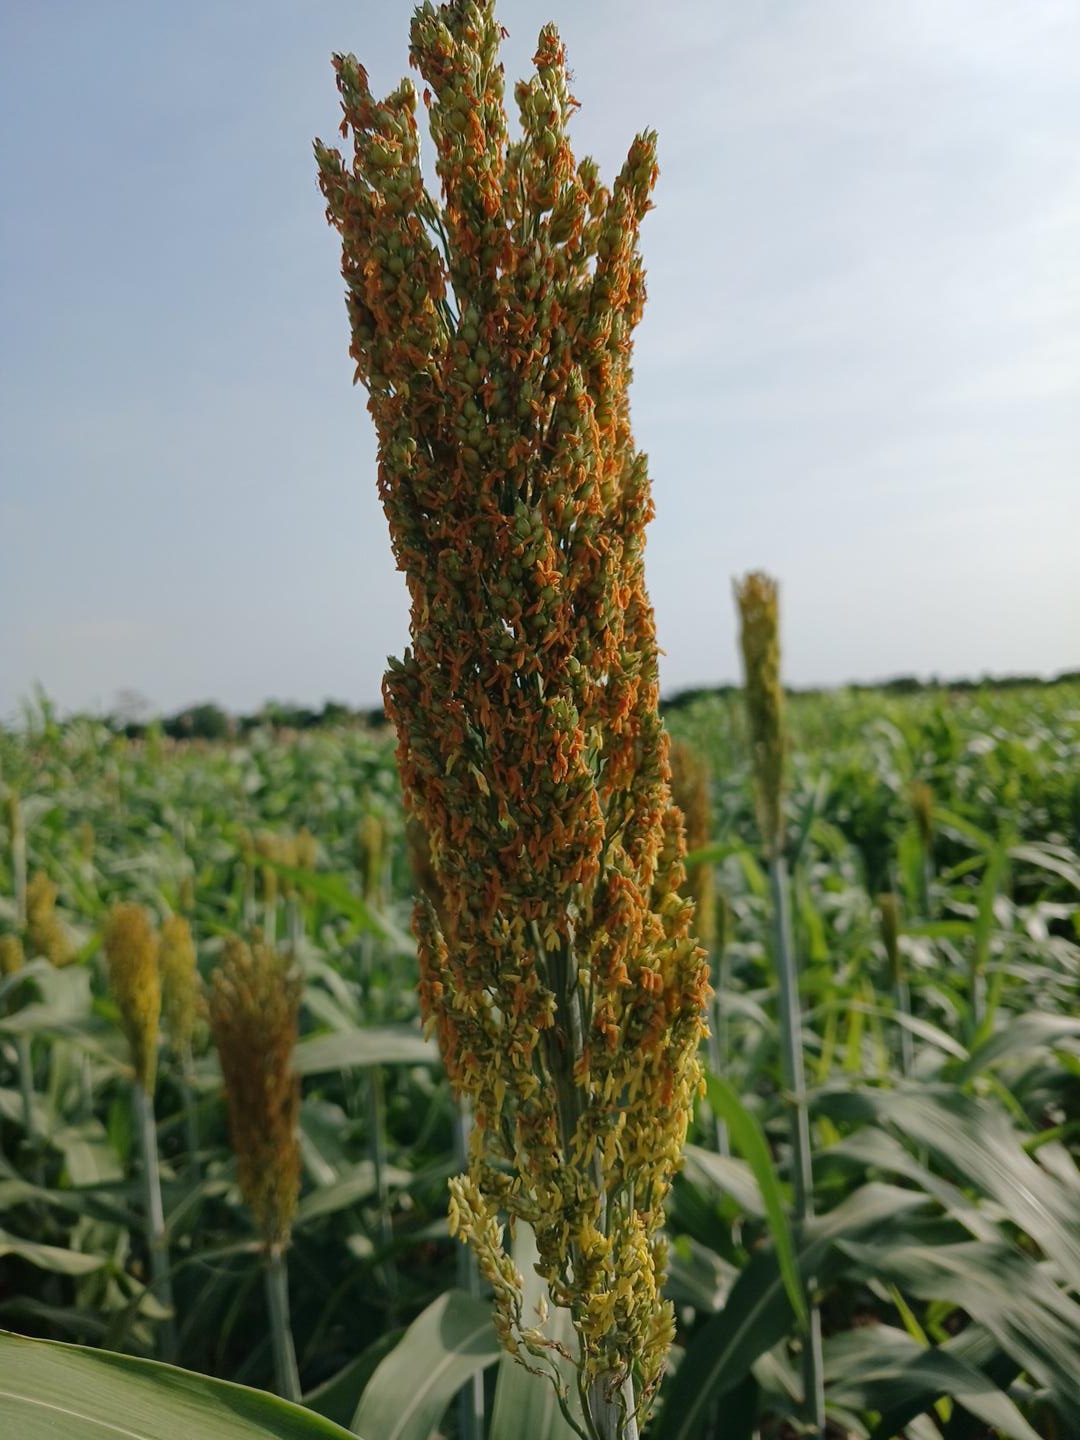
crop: sorghum
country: Senegal
